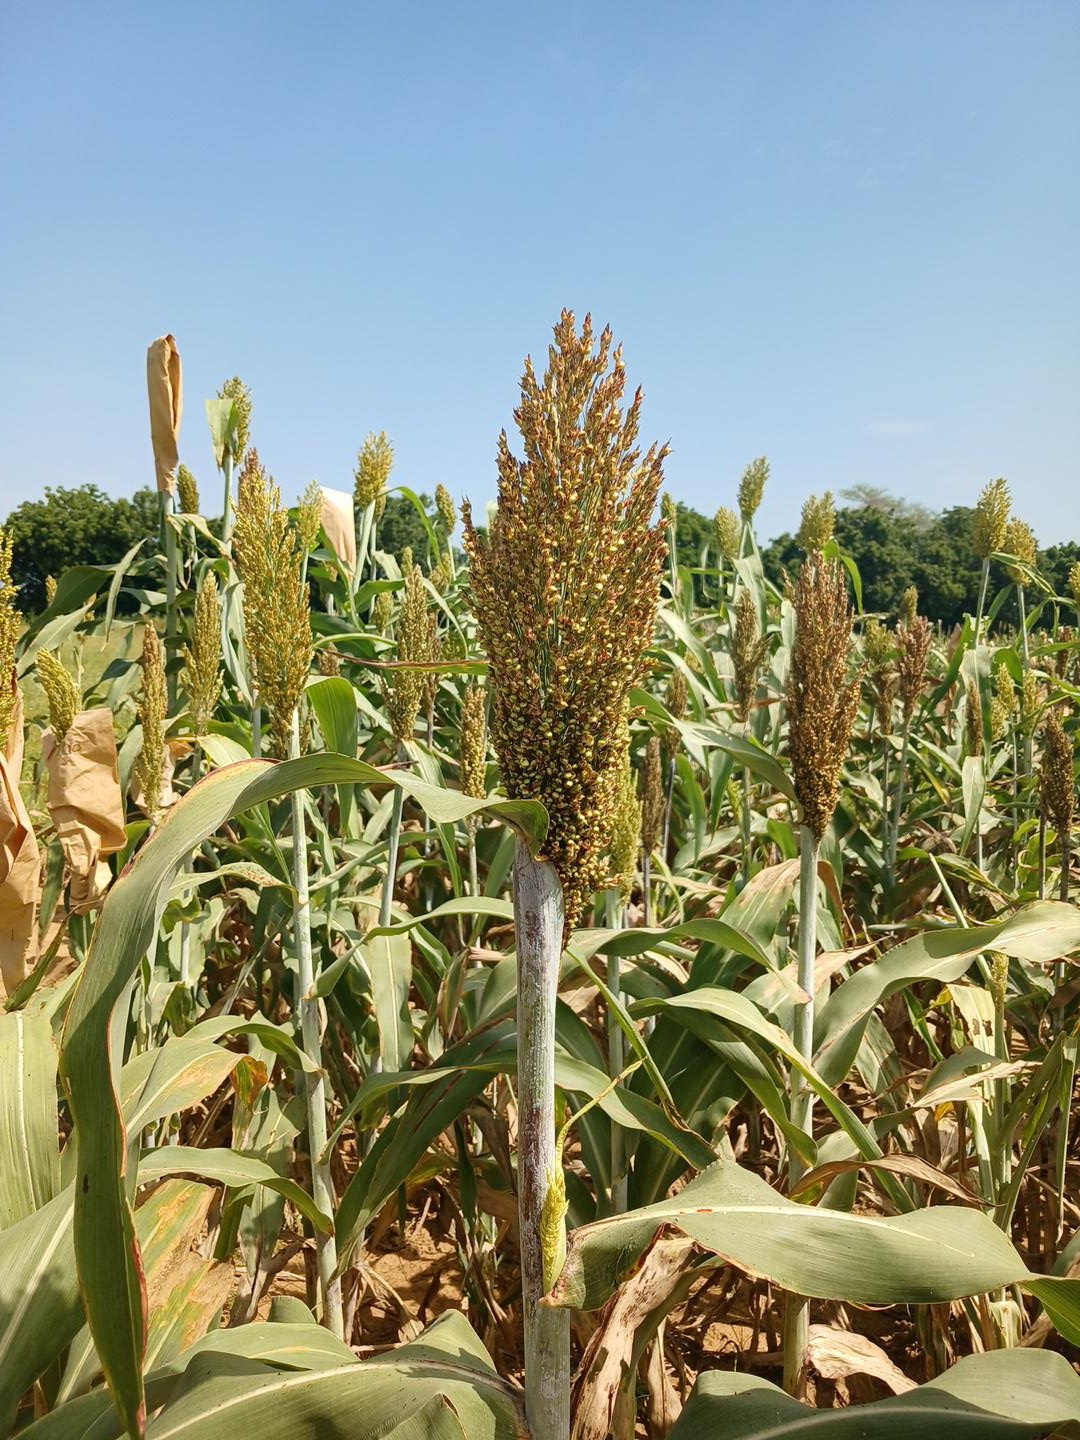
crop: sorghum
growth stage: filling grain
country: Senegal
